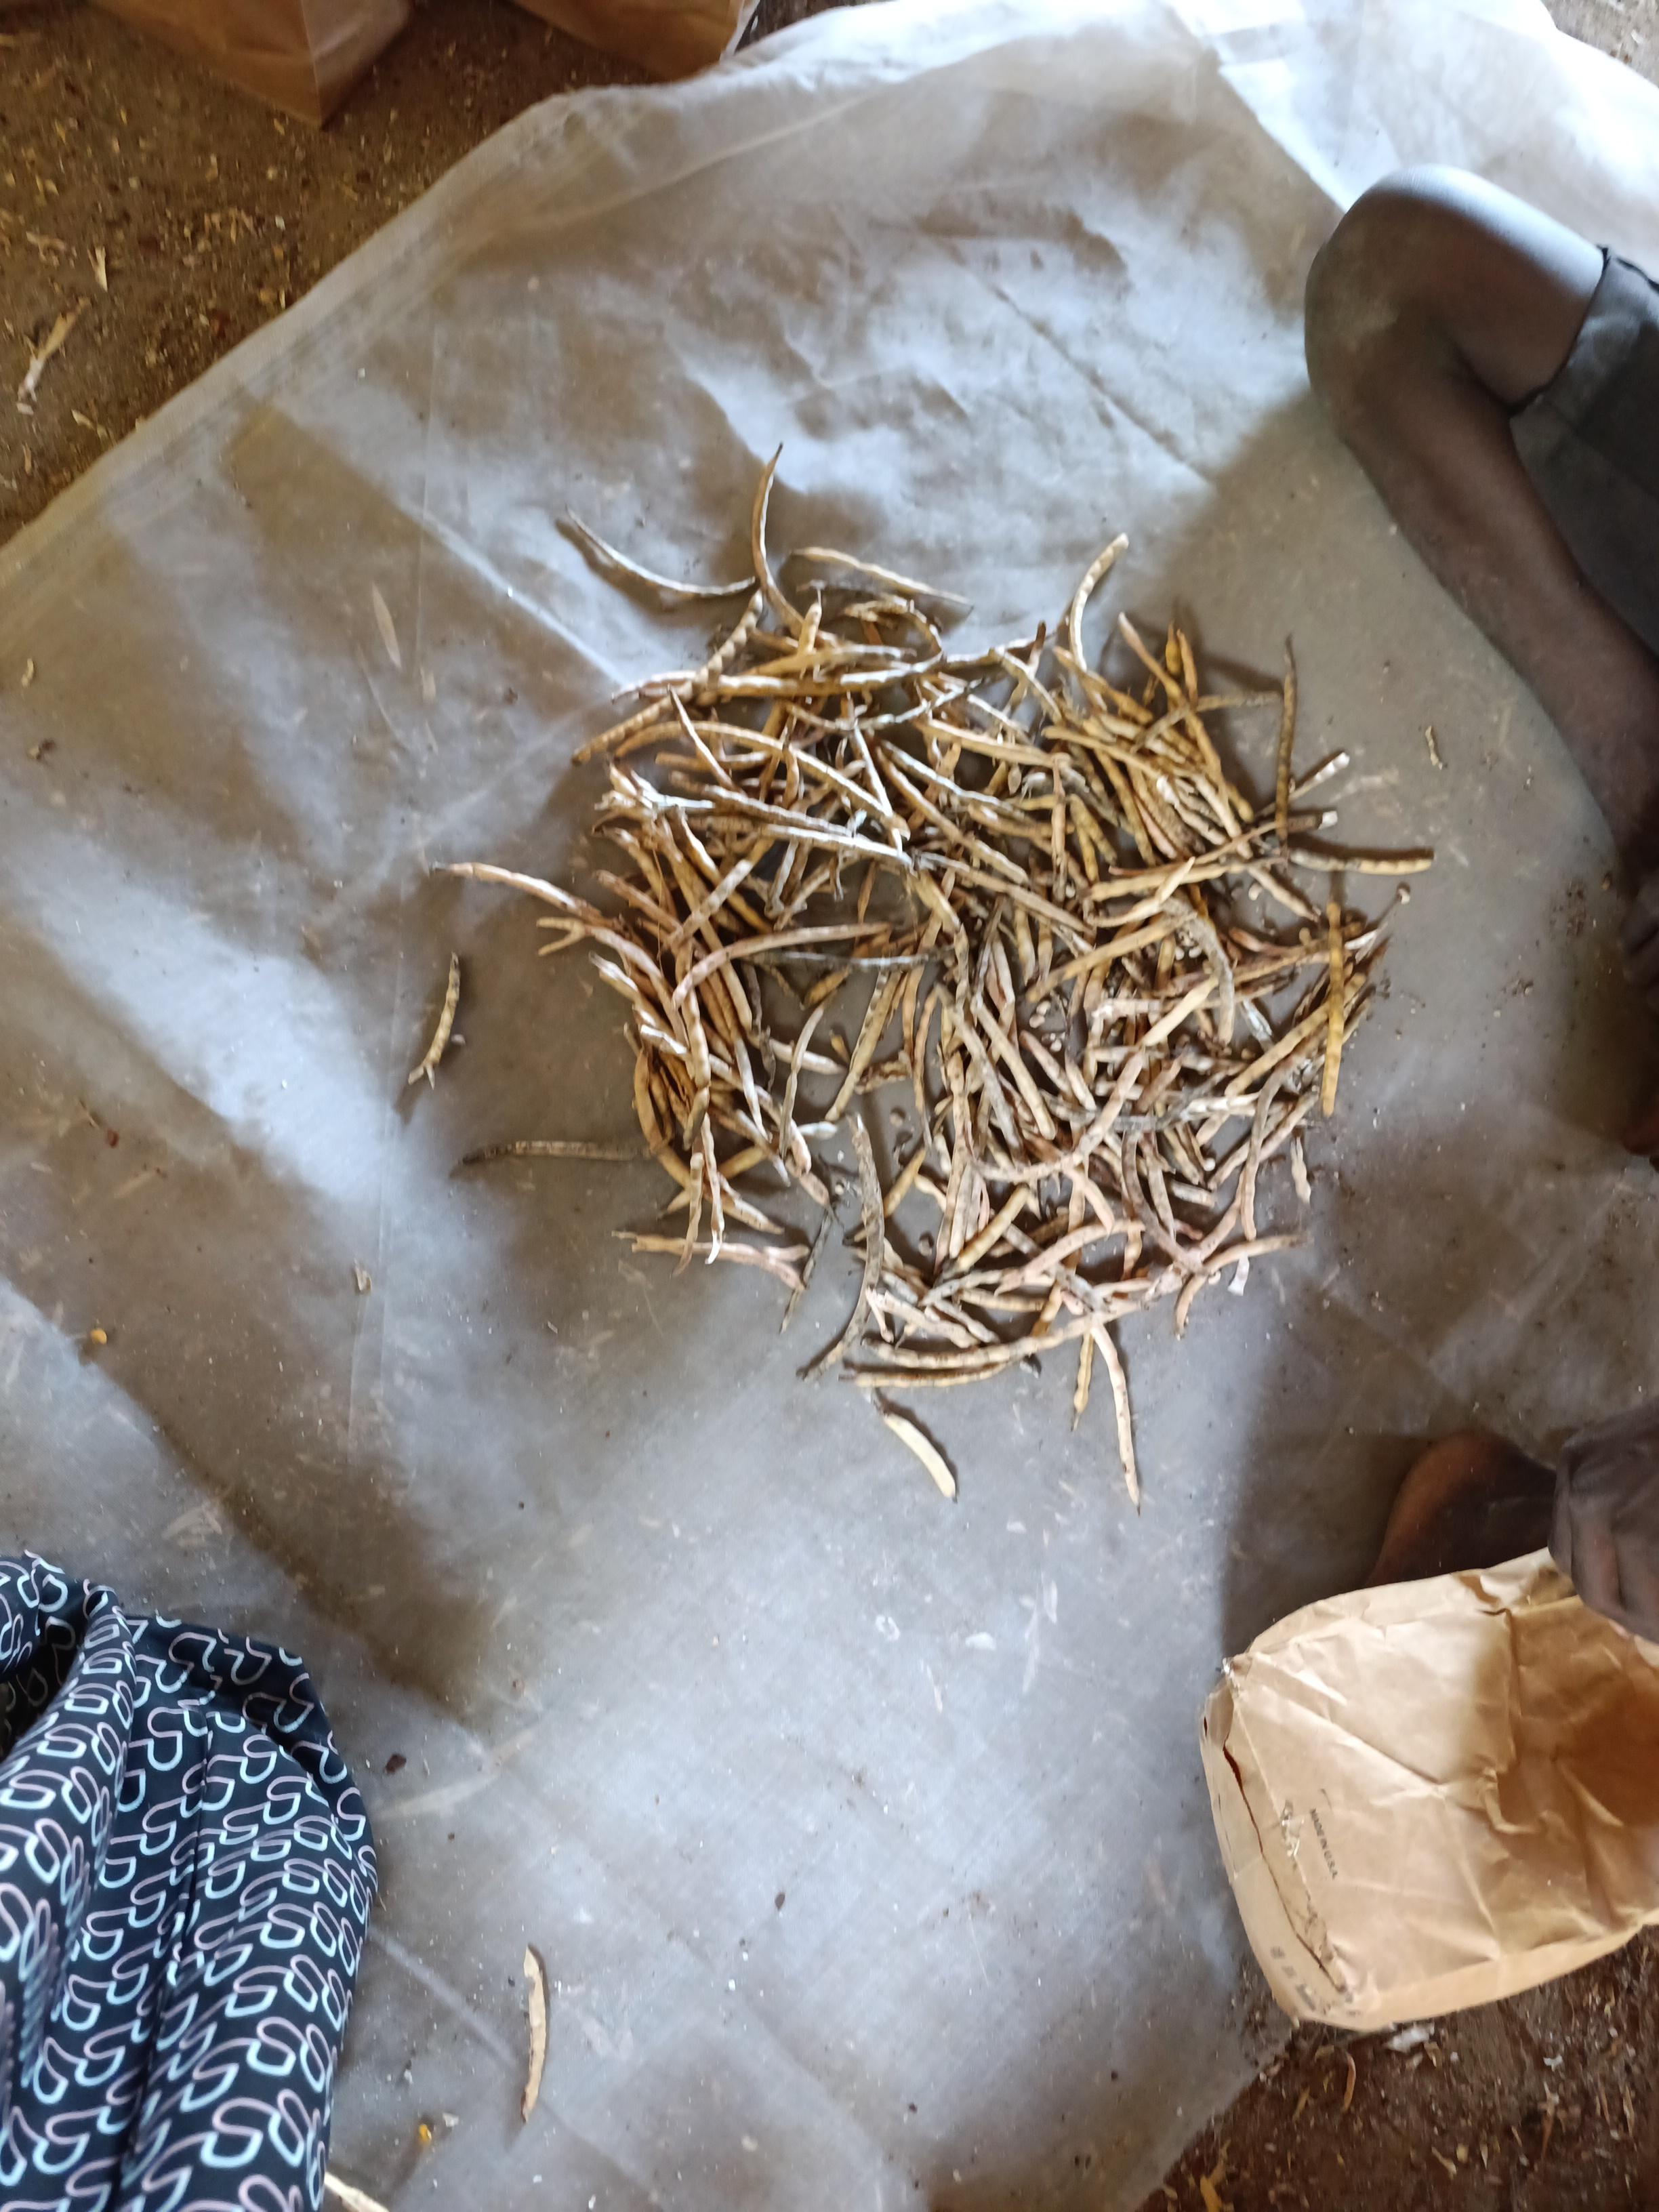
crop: cowpea
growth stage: harvest
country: Nigeria
